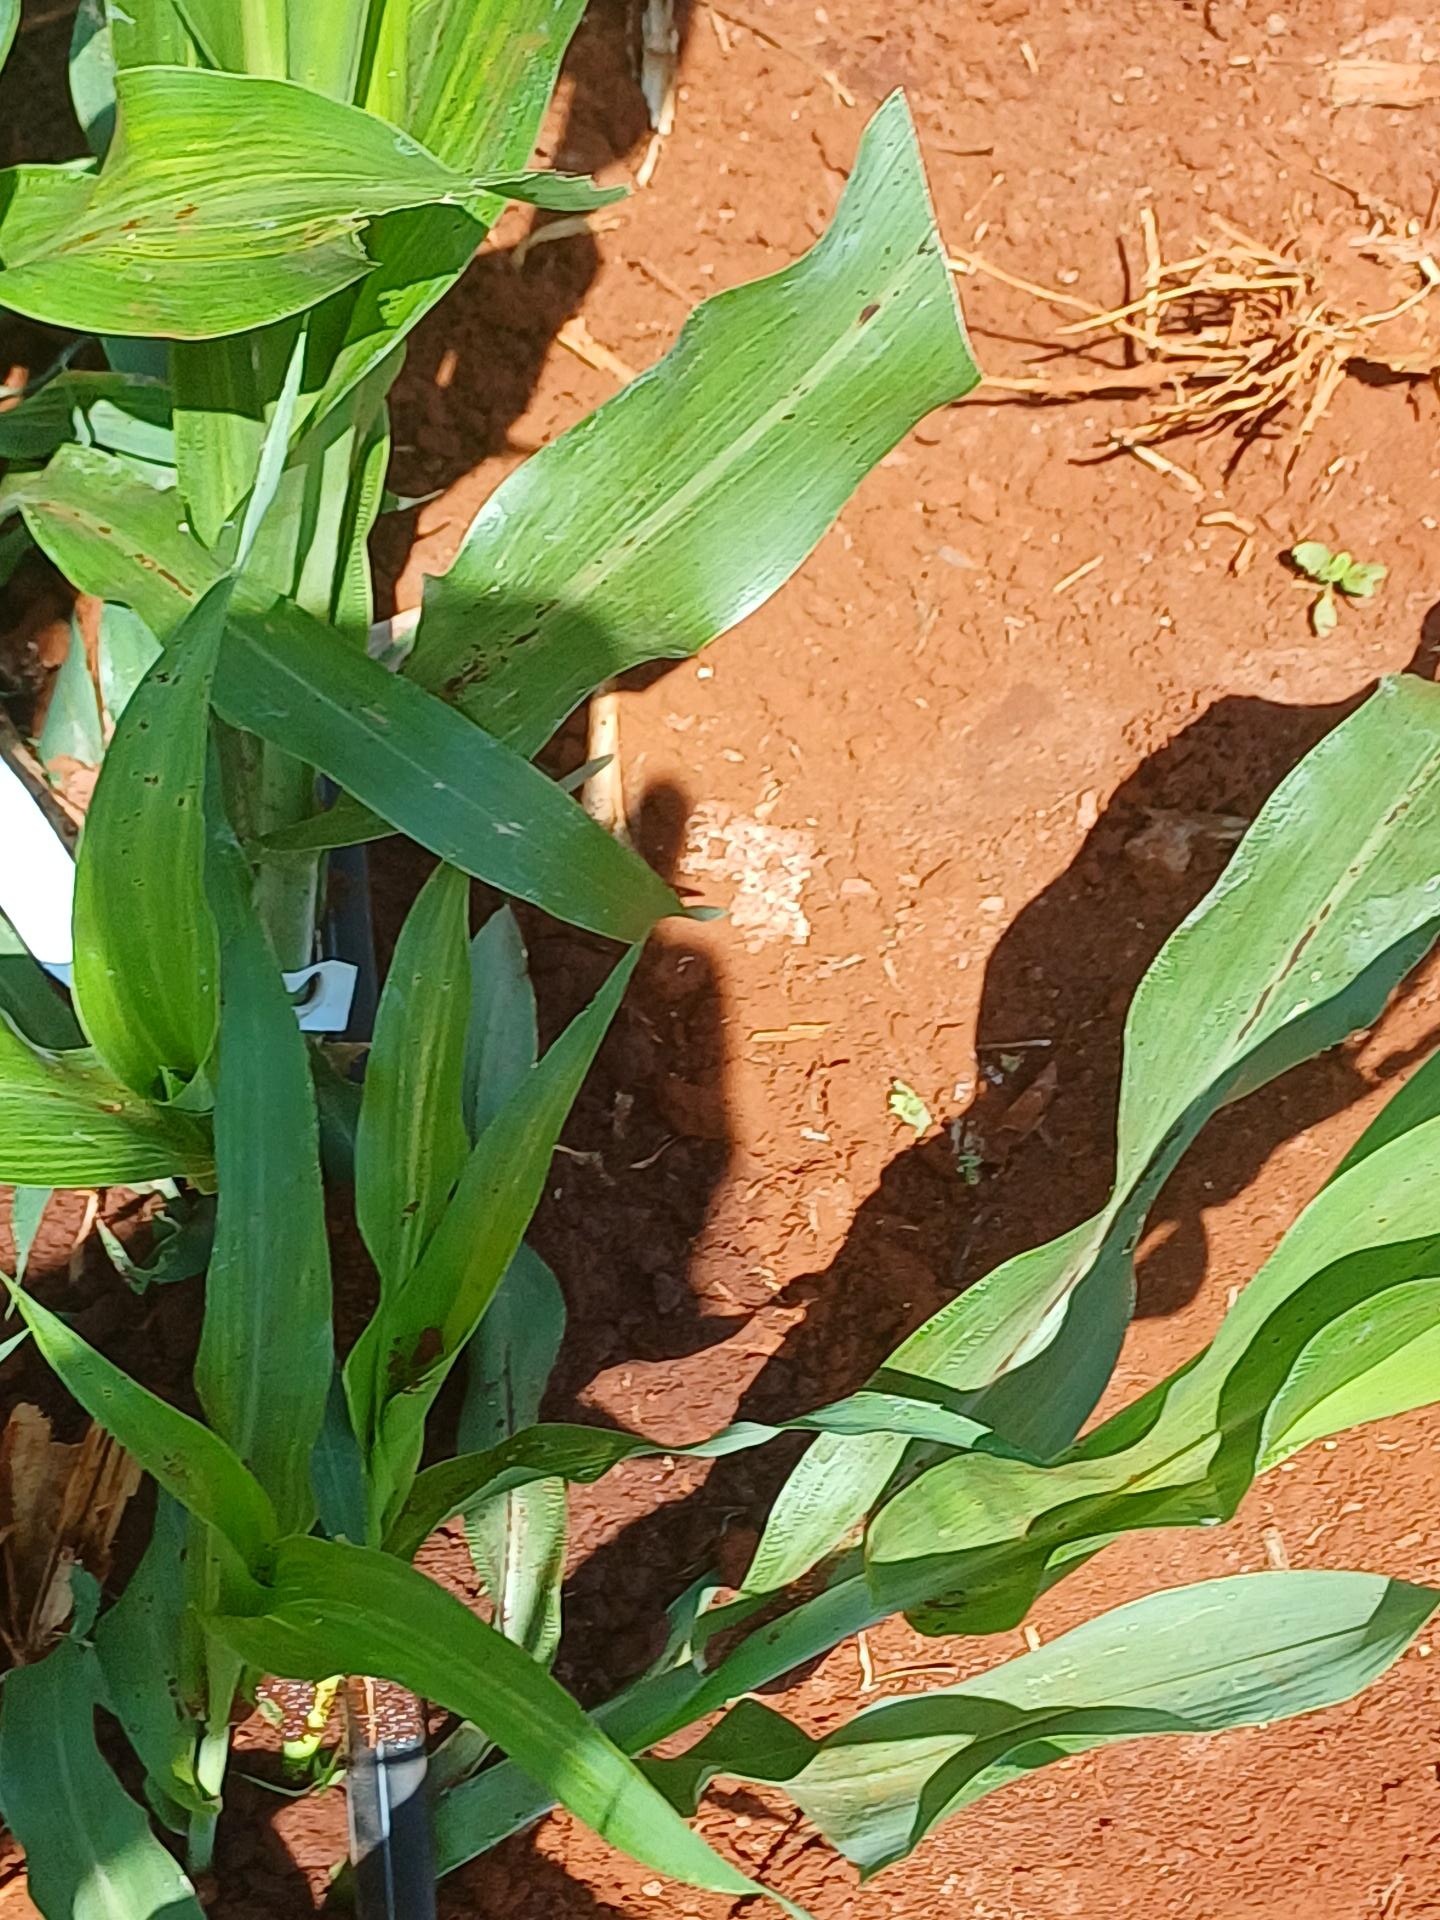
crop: sorghum
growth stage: vegetative
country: Kenya
